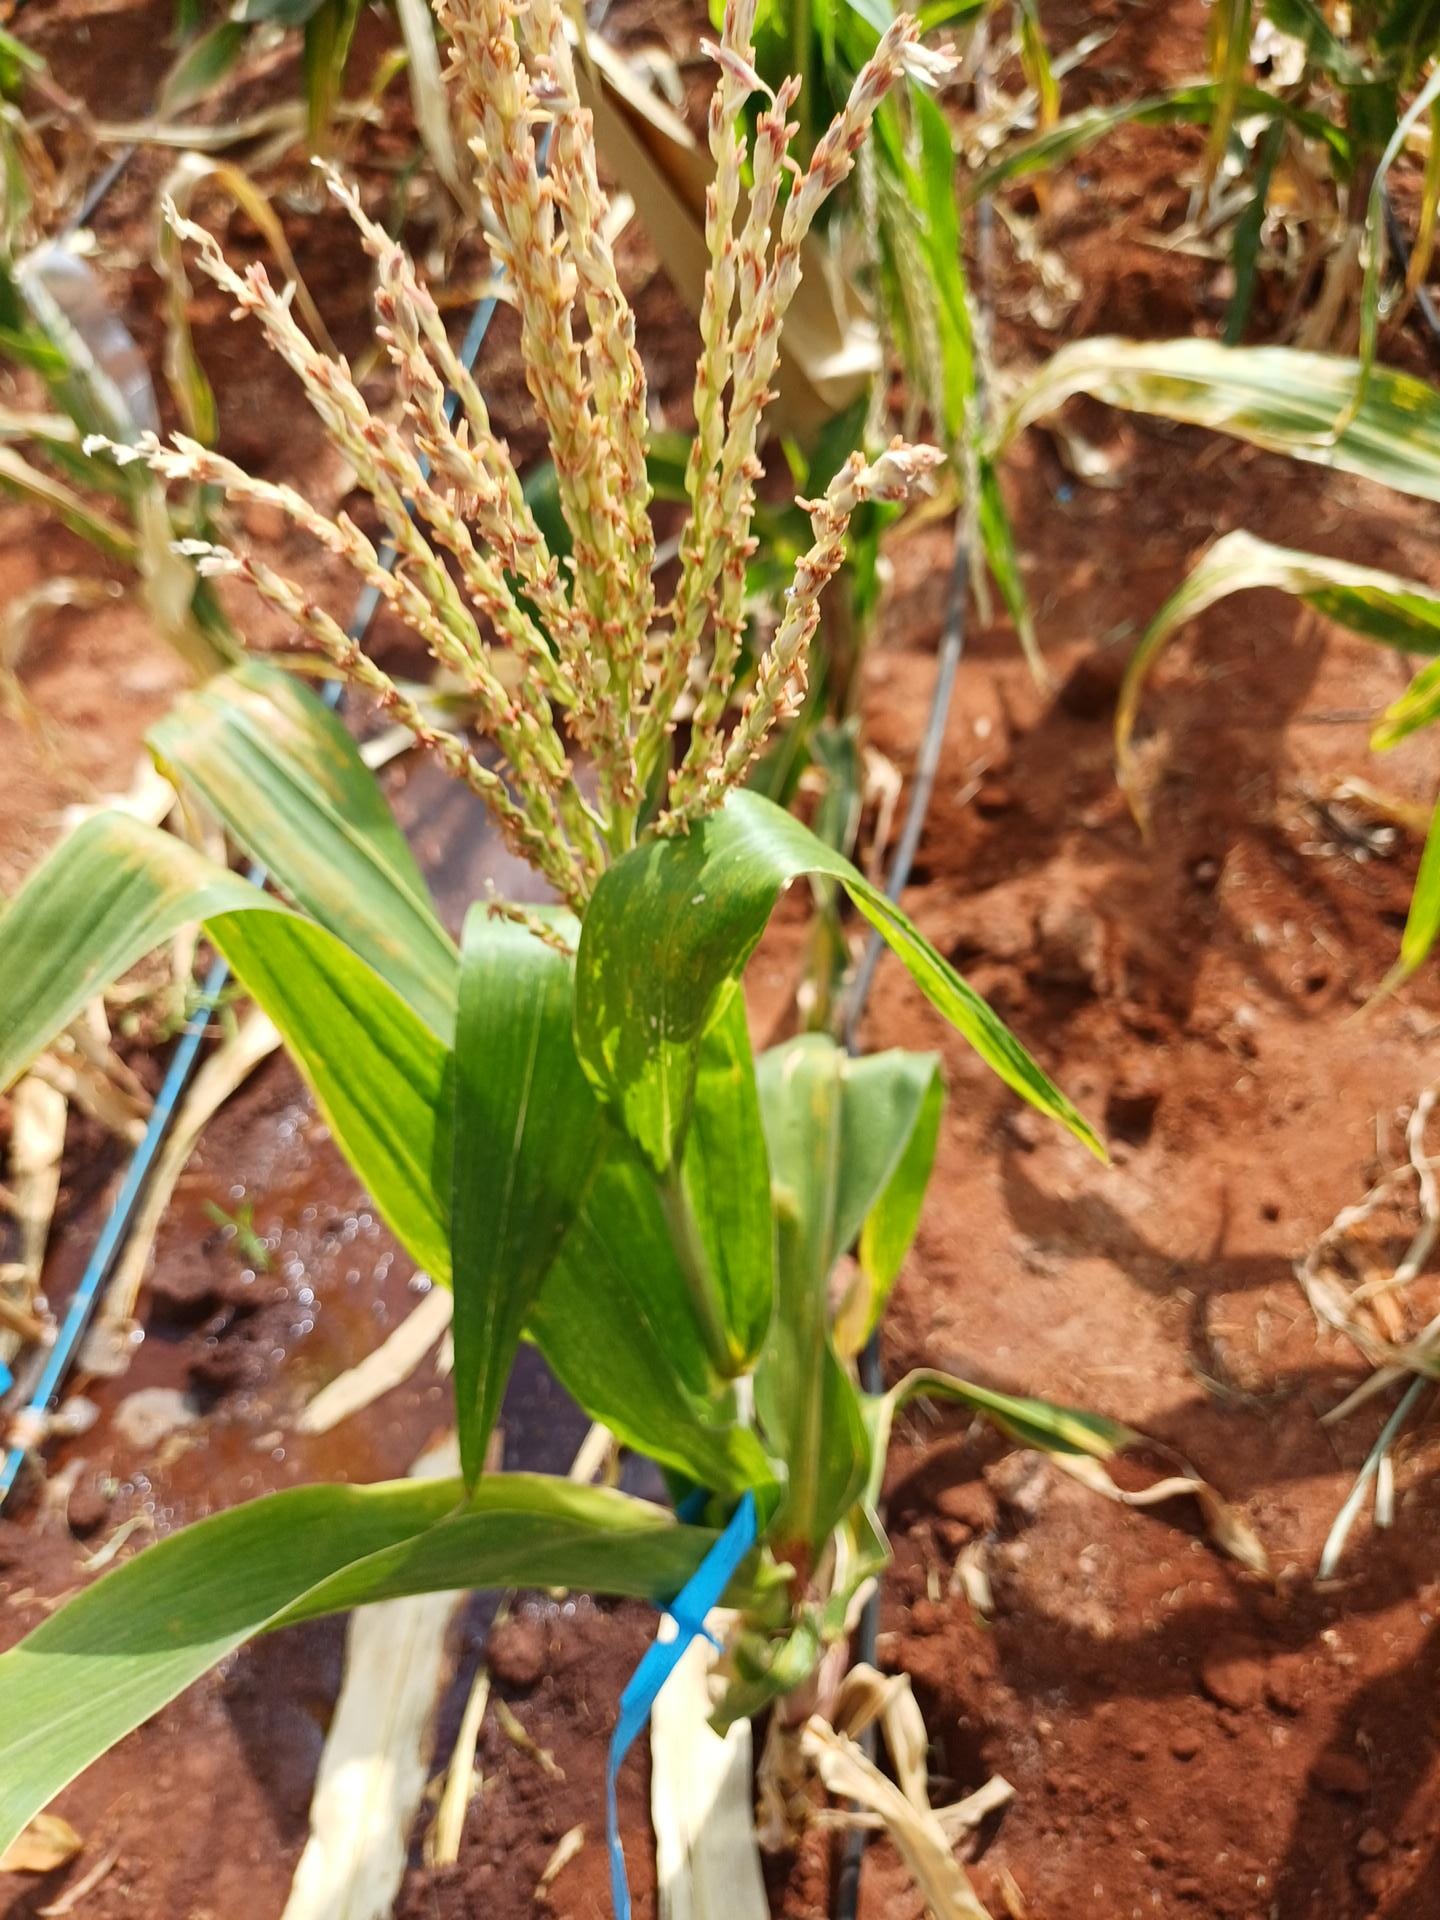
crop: maize
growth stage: flowering
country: Kenya
